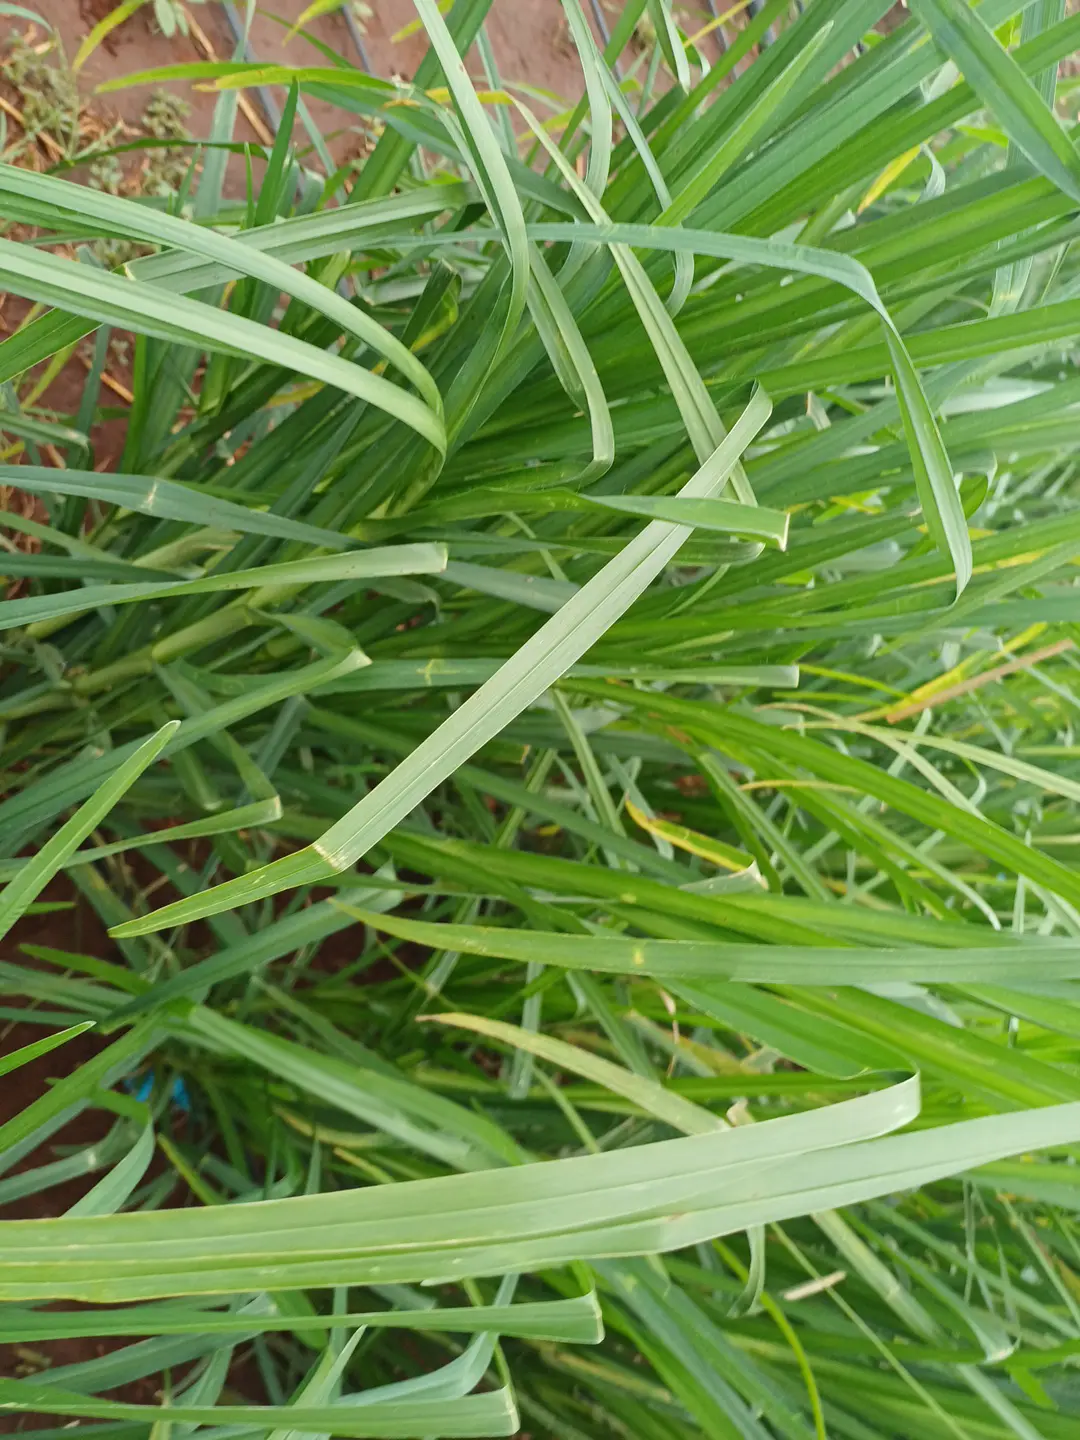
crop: finger millet
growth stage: vegetative
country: Kenya
